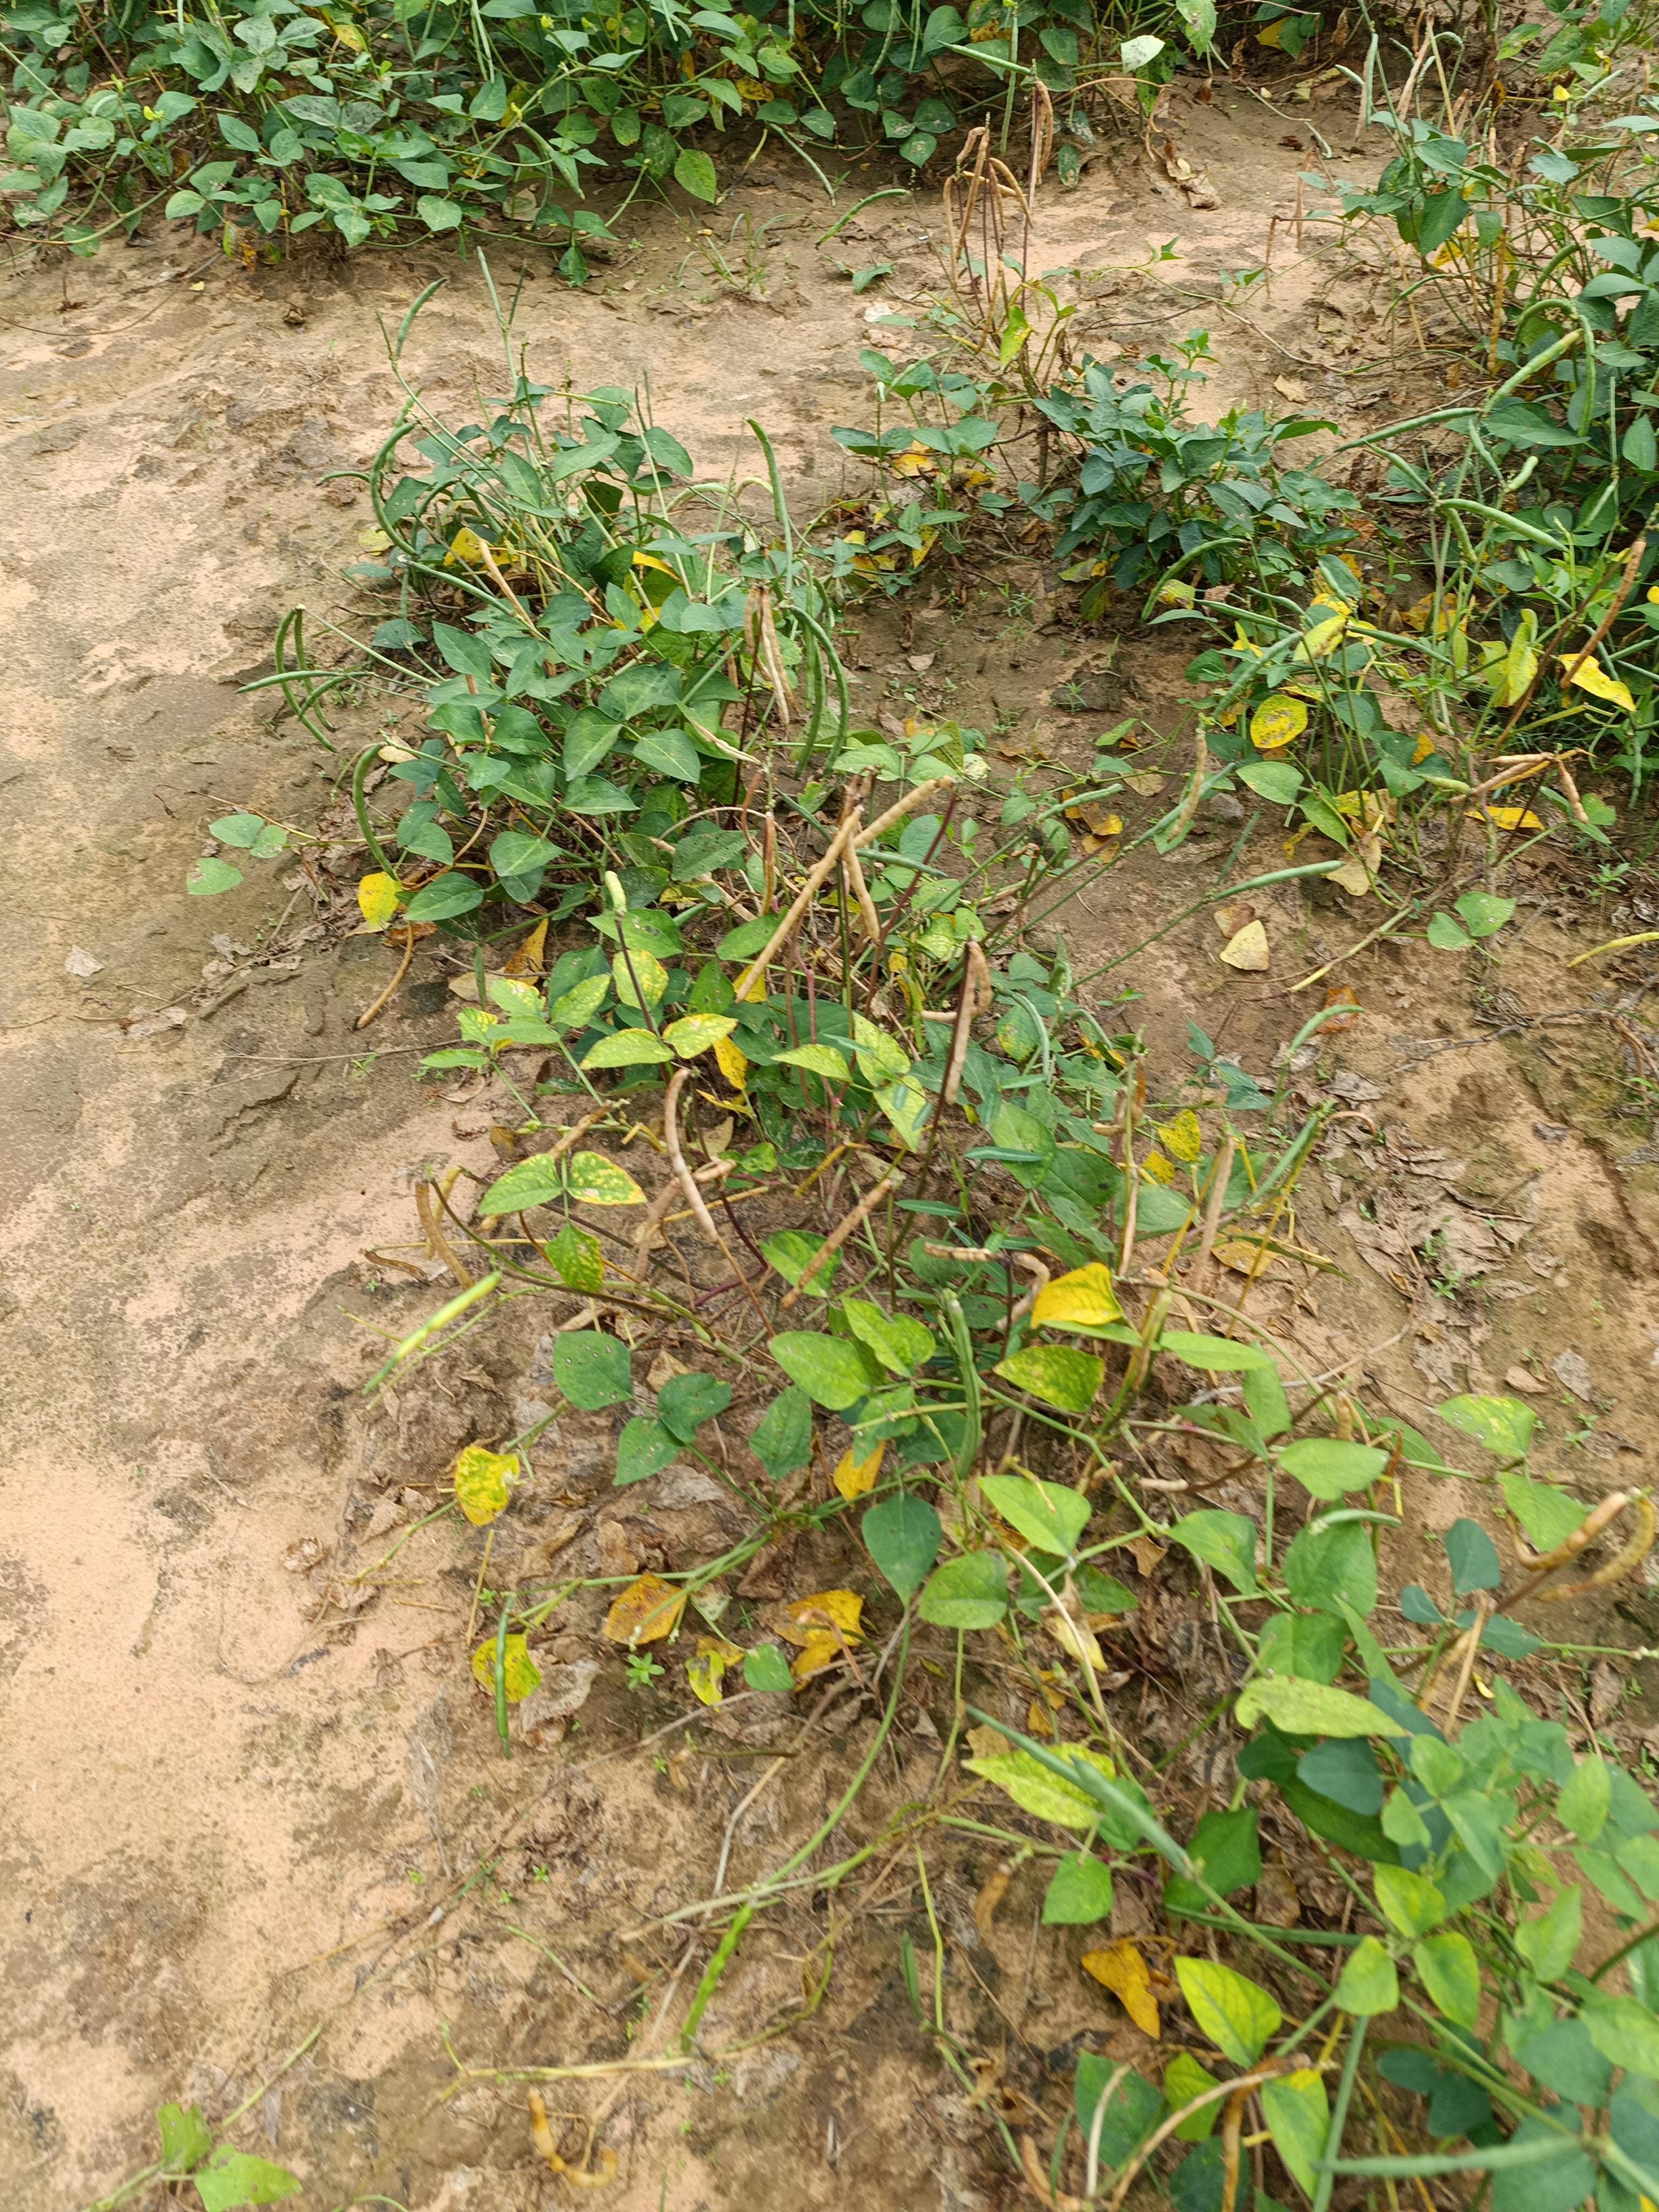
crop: cowpea
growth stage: maturity
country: Nigeria
